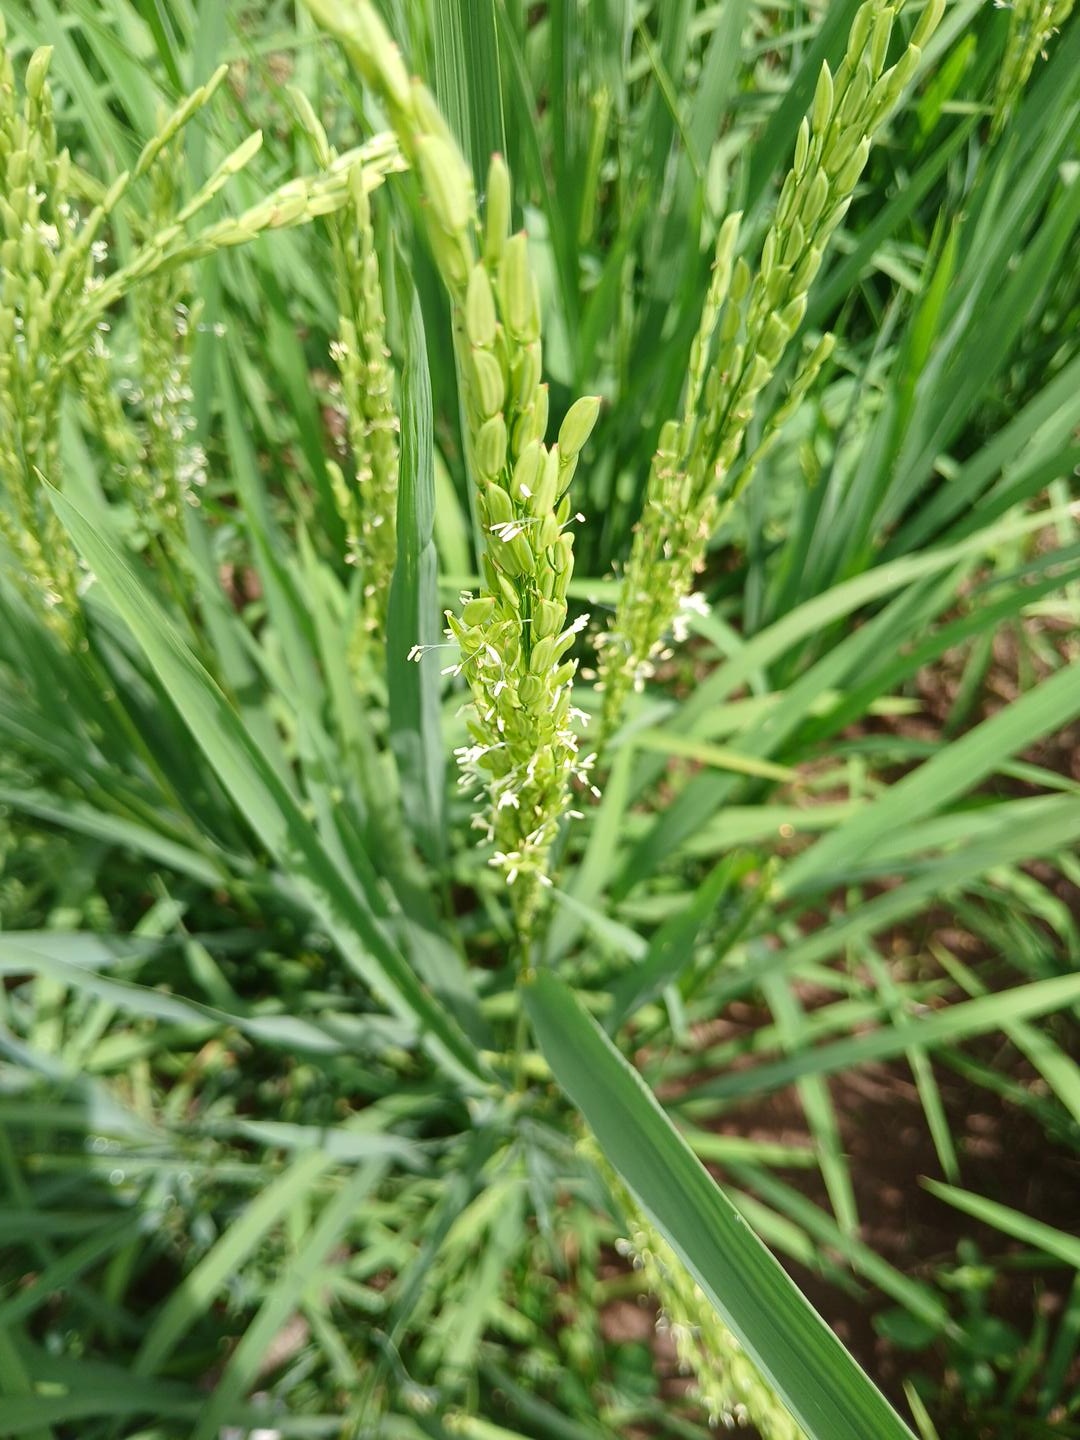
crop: rice
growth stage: flowering
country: Côte d'Ivoire
